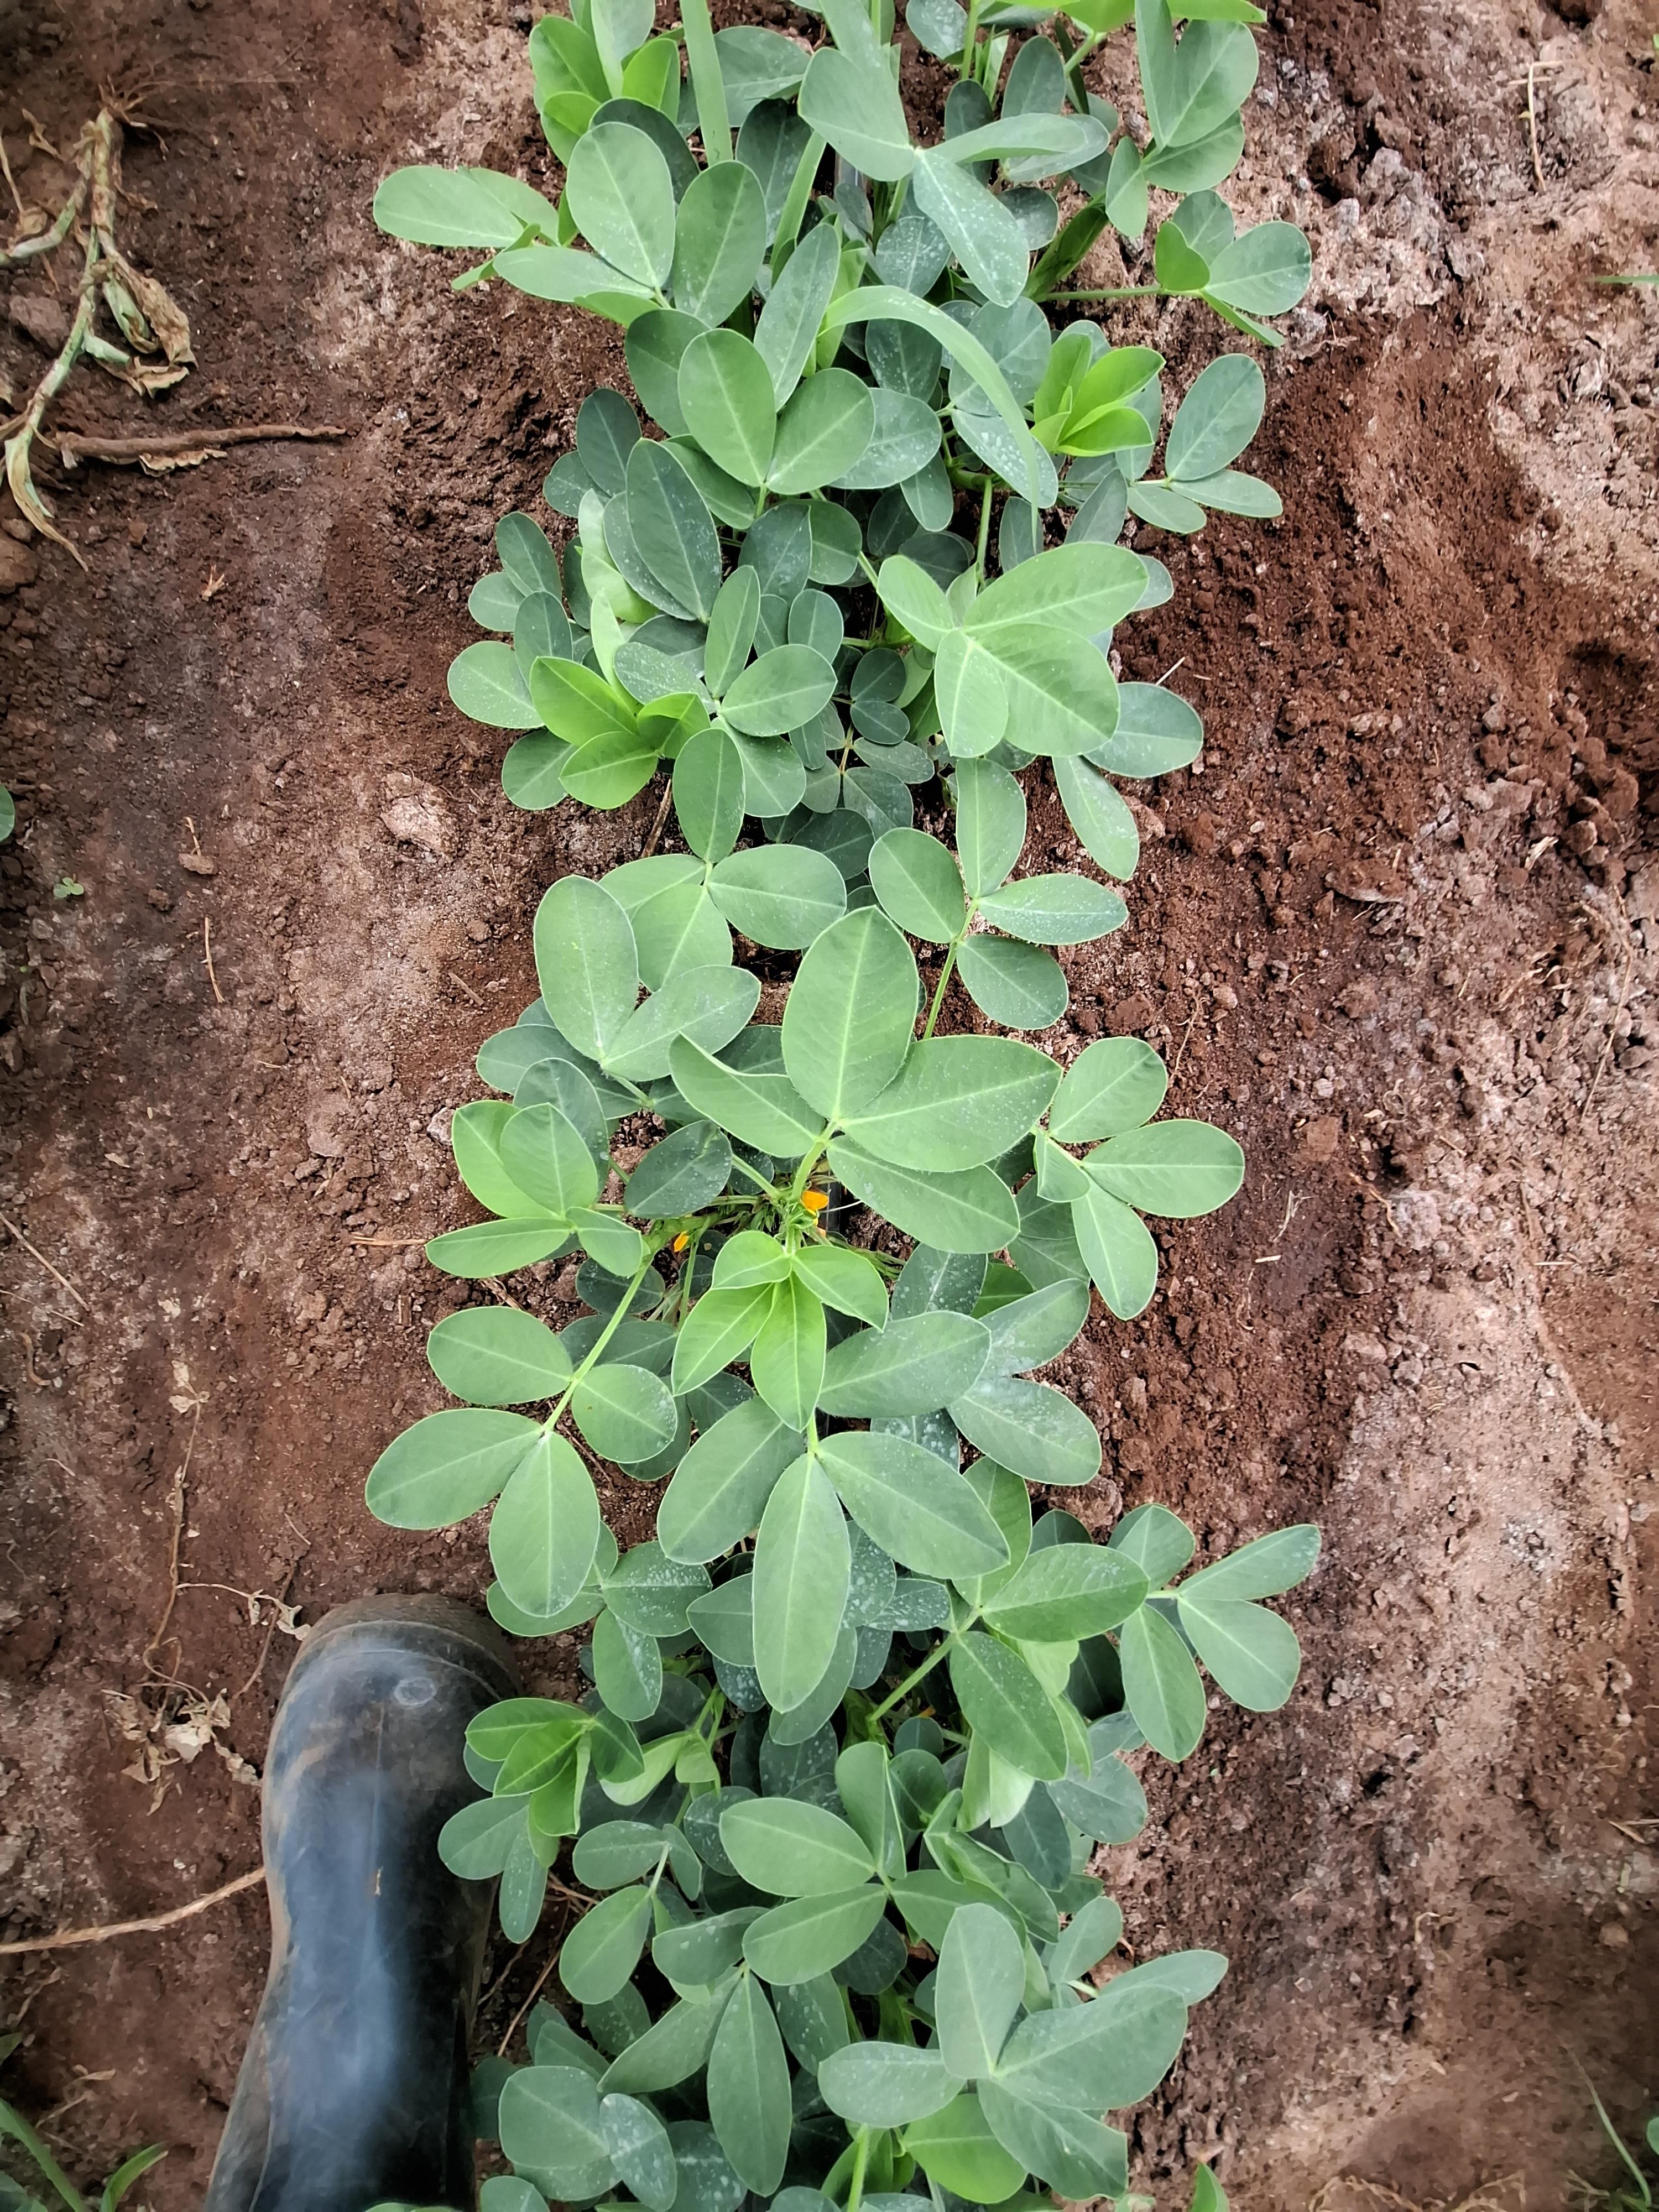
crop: groundnut
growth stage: flowering
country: Kenya
